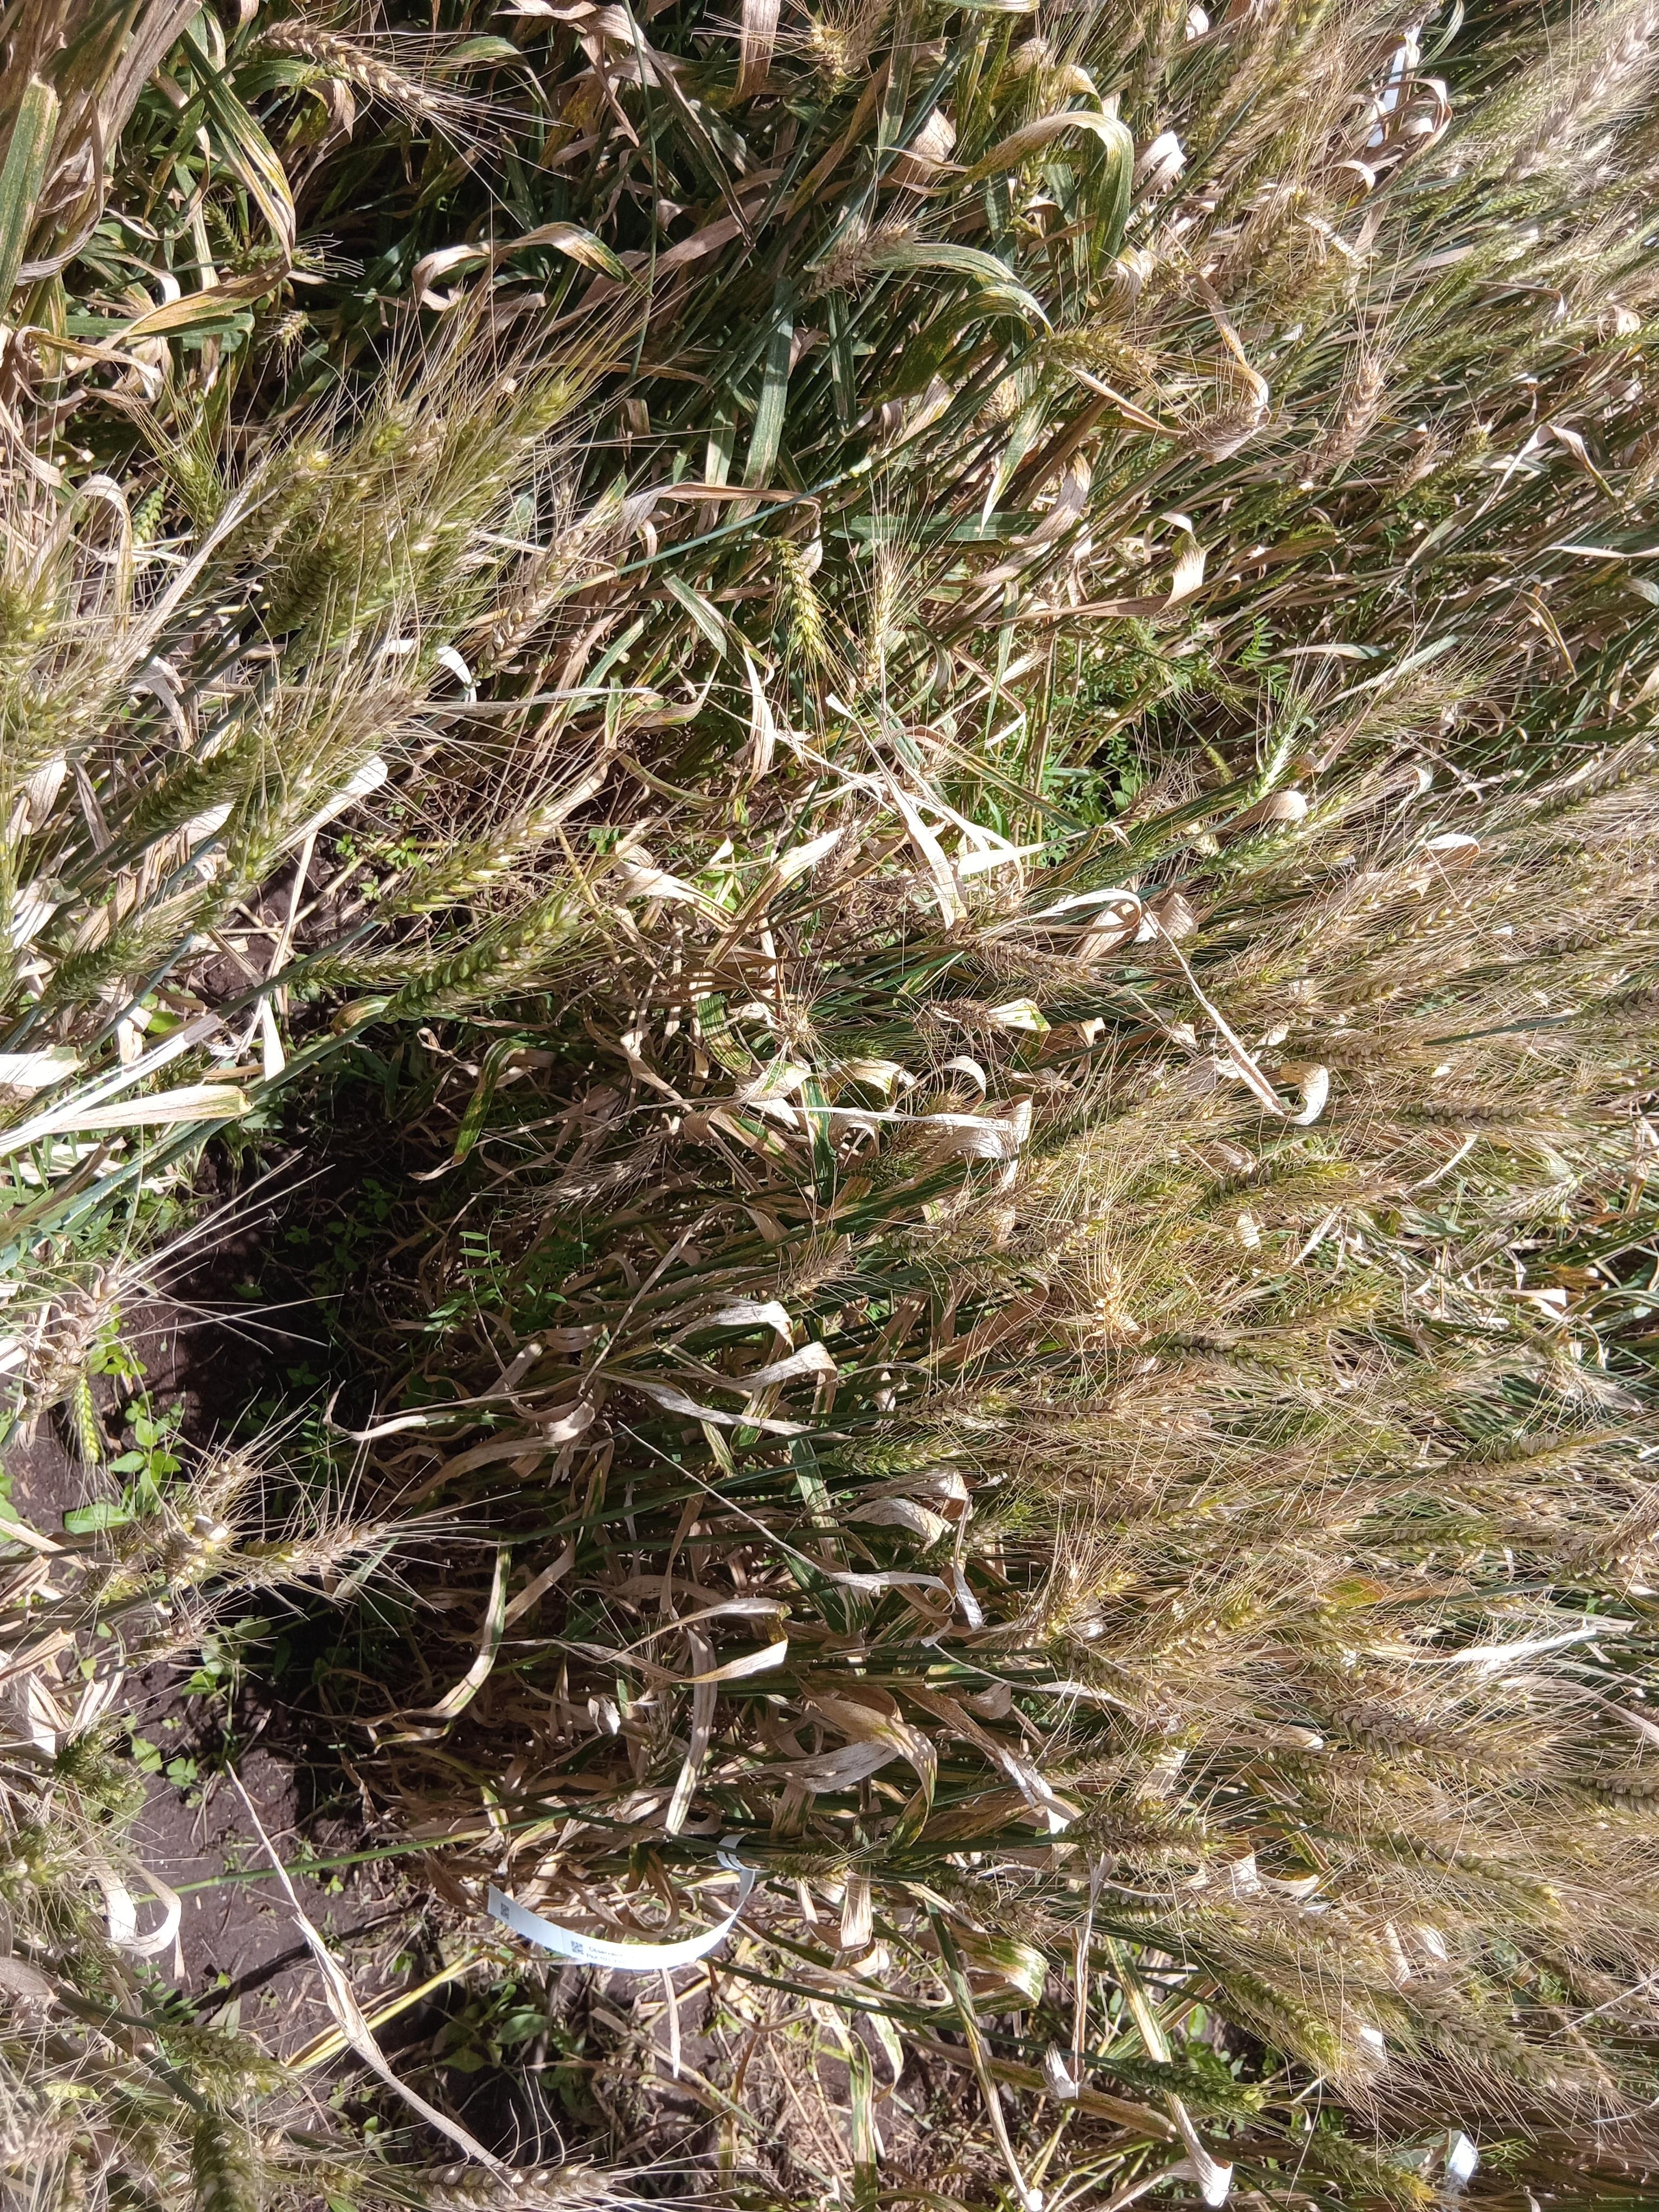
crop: wheat
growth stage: maturity
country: Kenya
